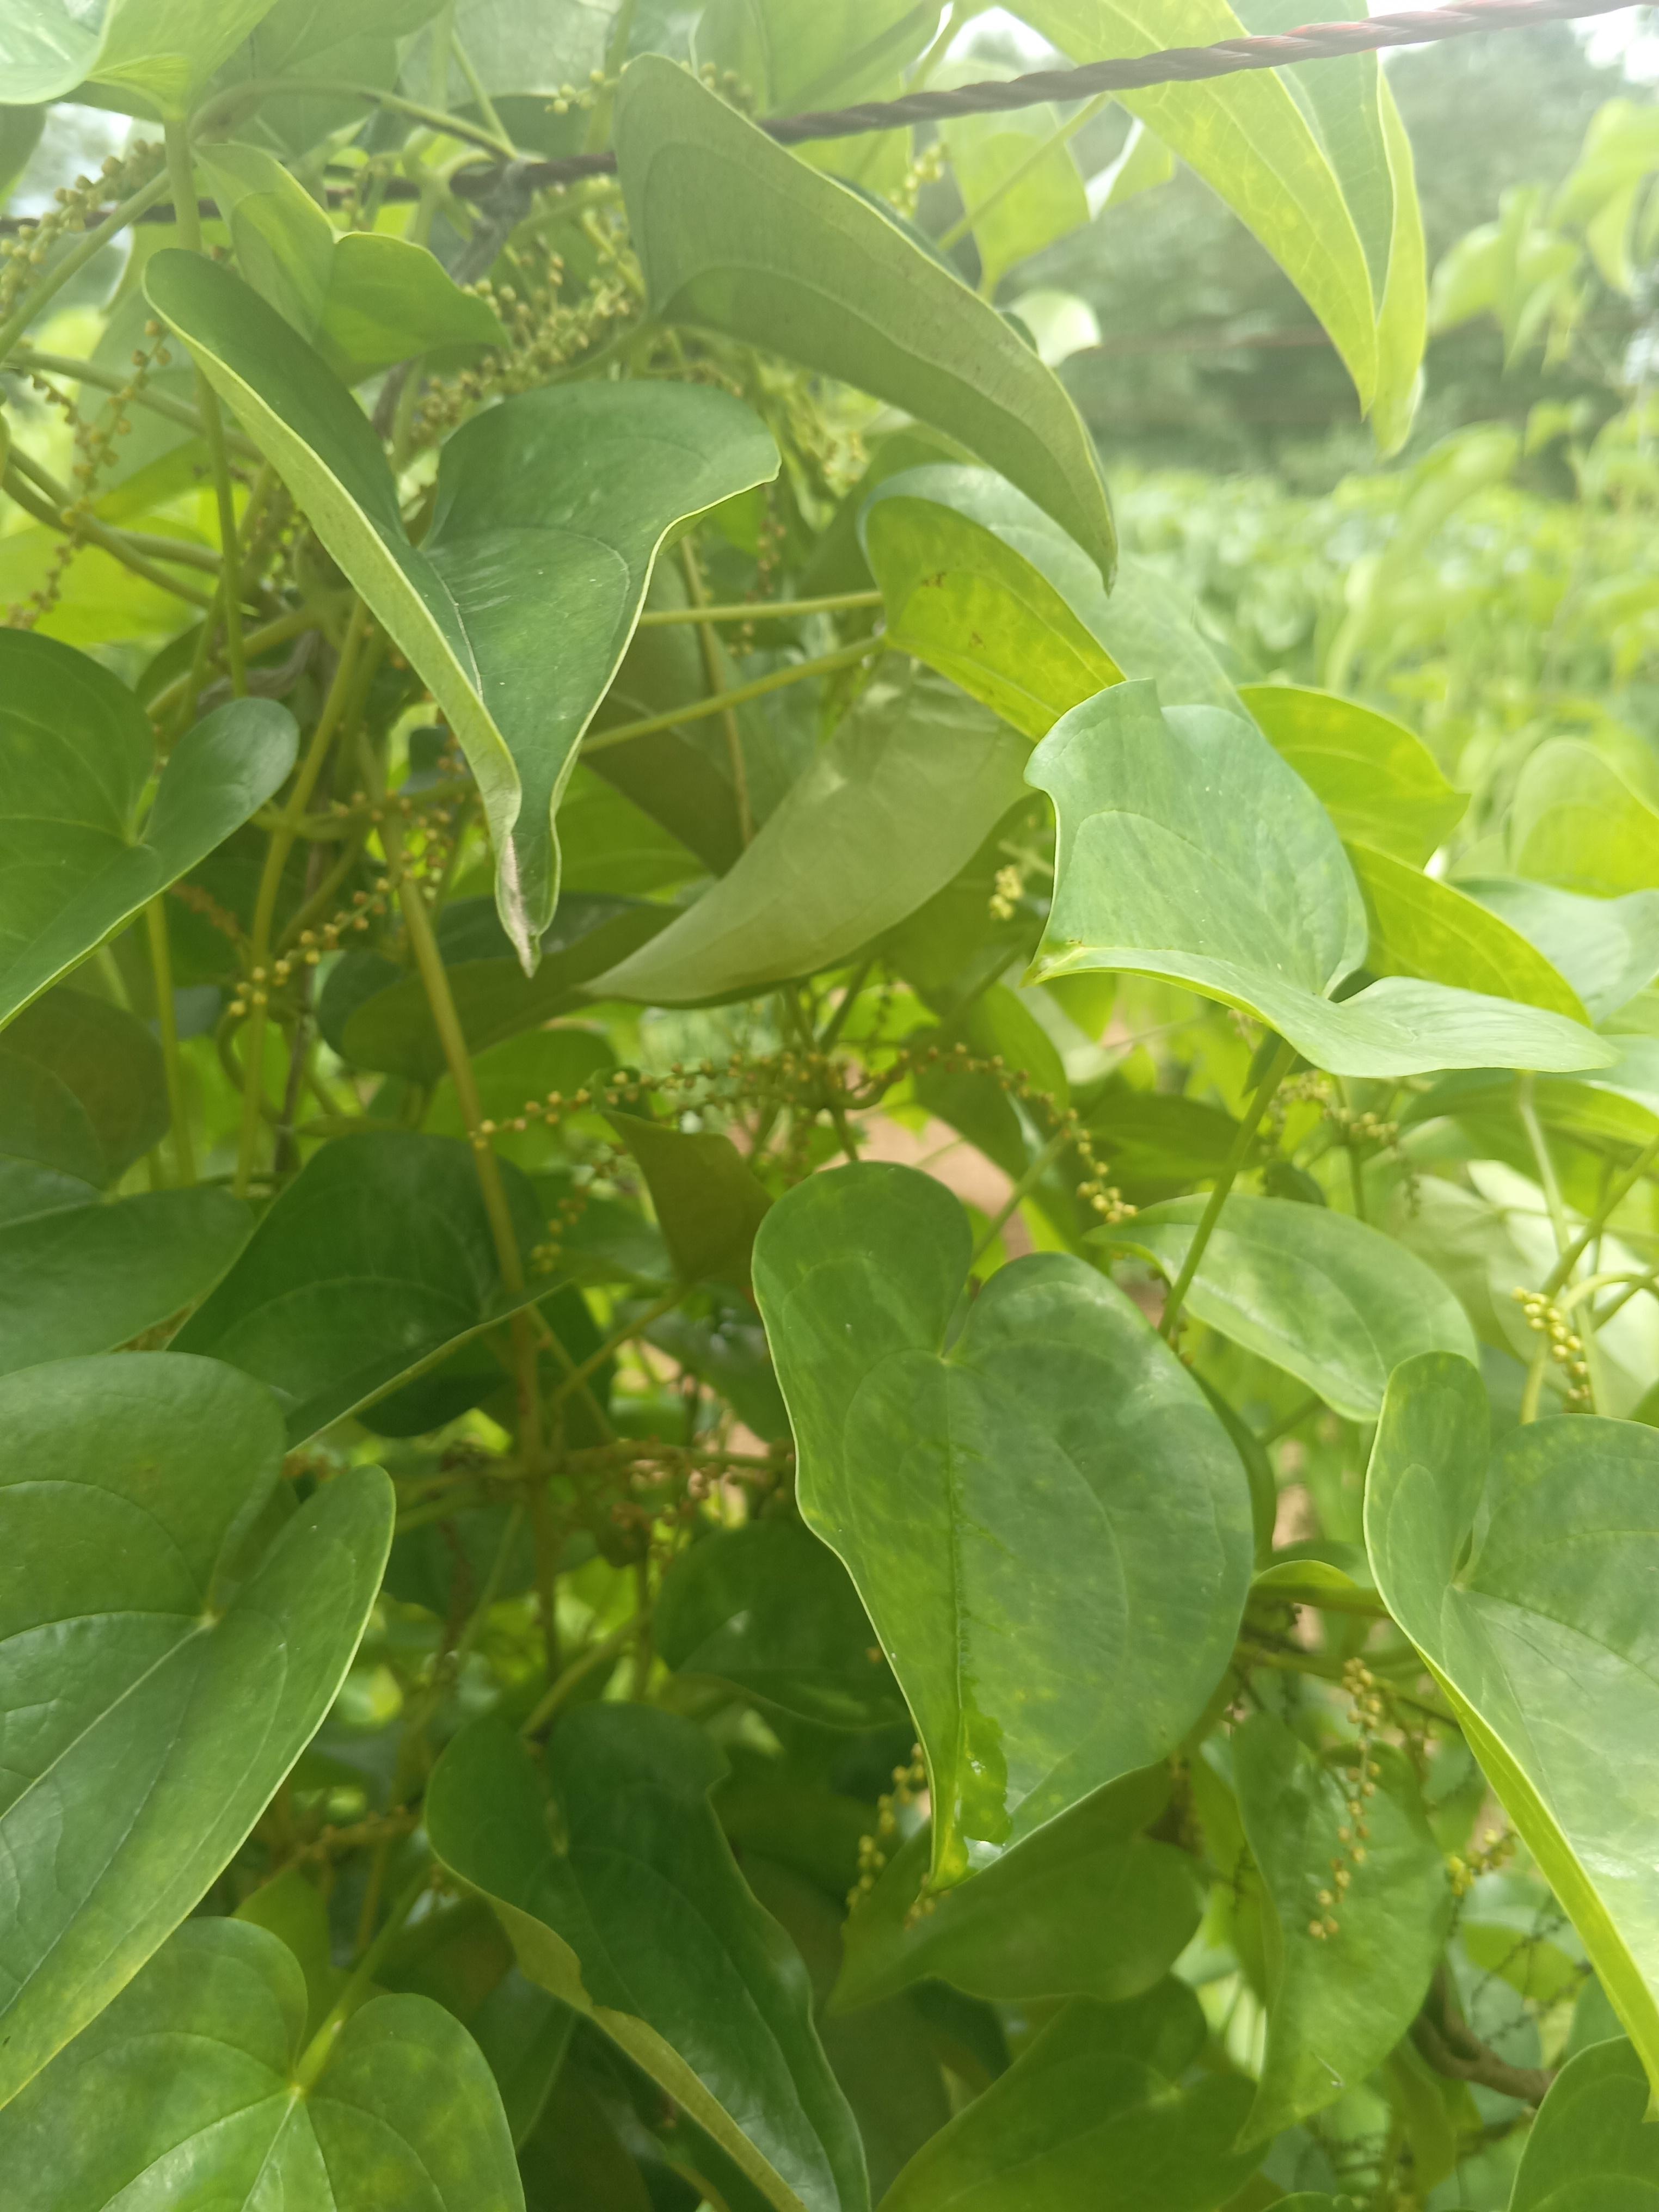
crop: yam
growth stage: flowering
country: Nigeria
